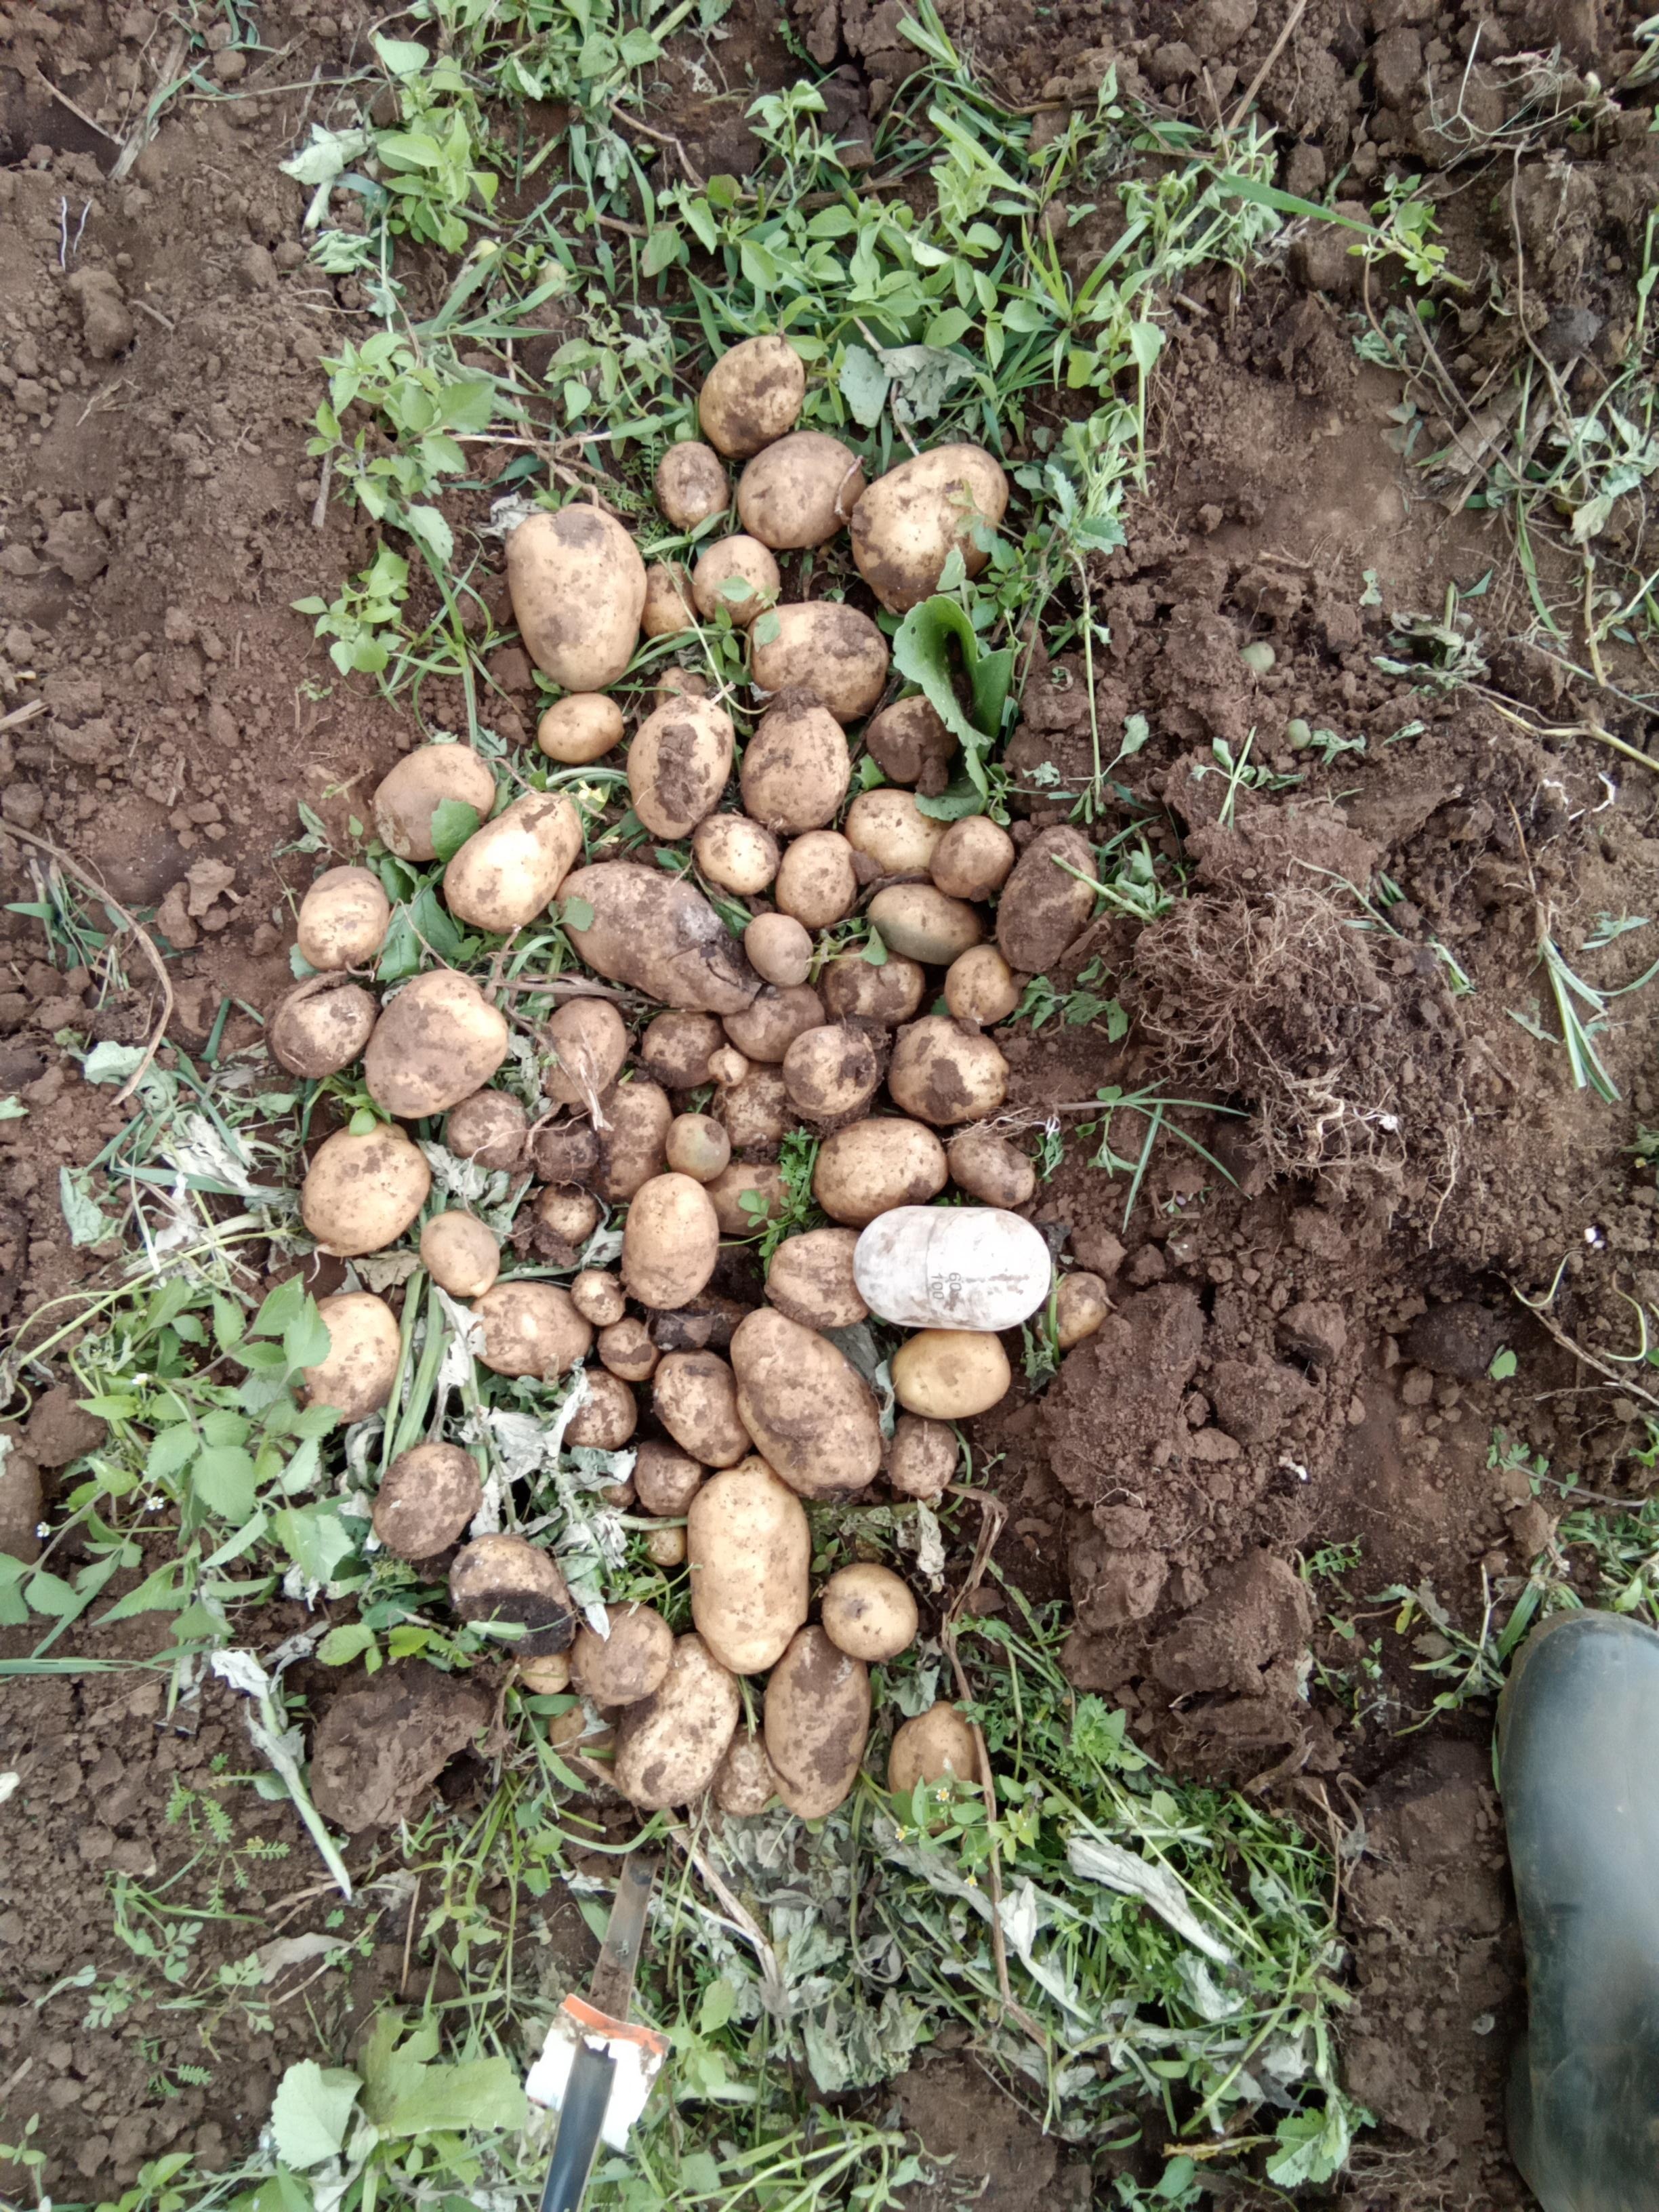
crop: potato
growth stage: harvest
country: Kenya
